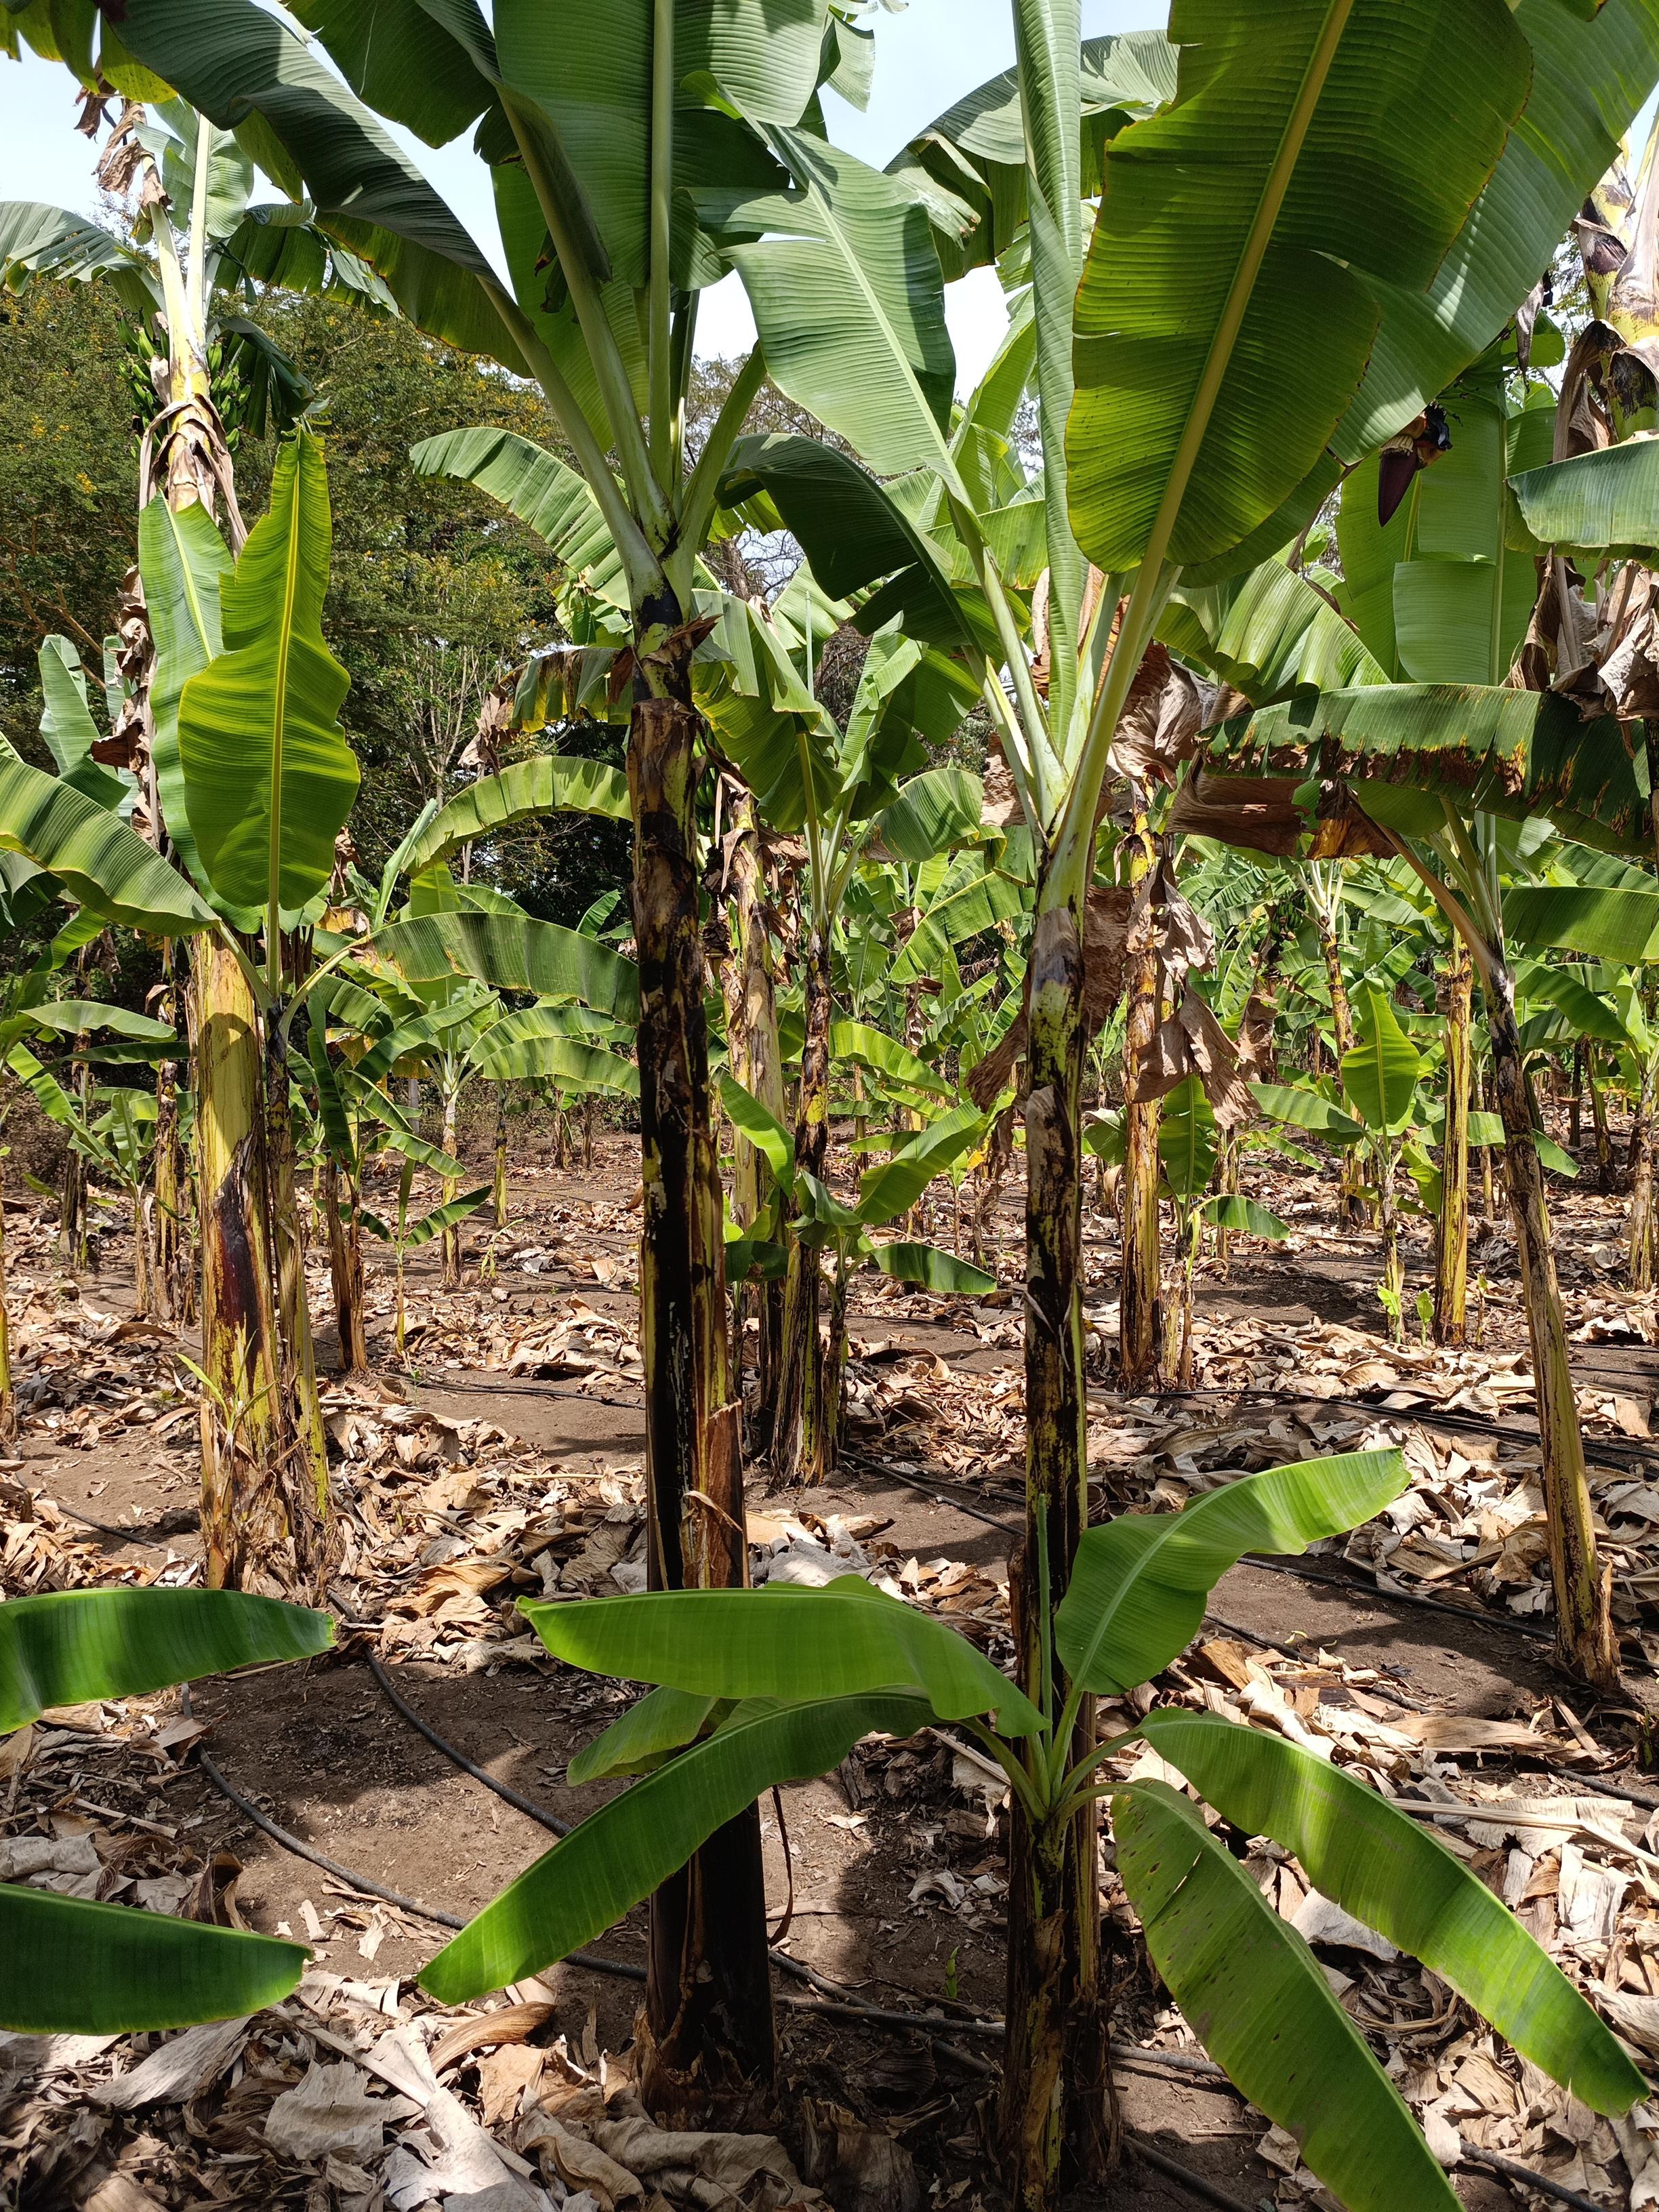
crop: banana
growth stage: vegetative
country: Tanzania
